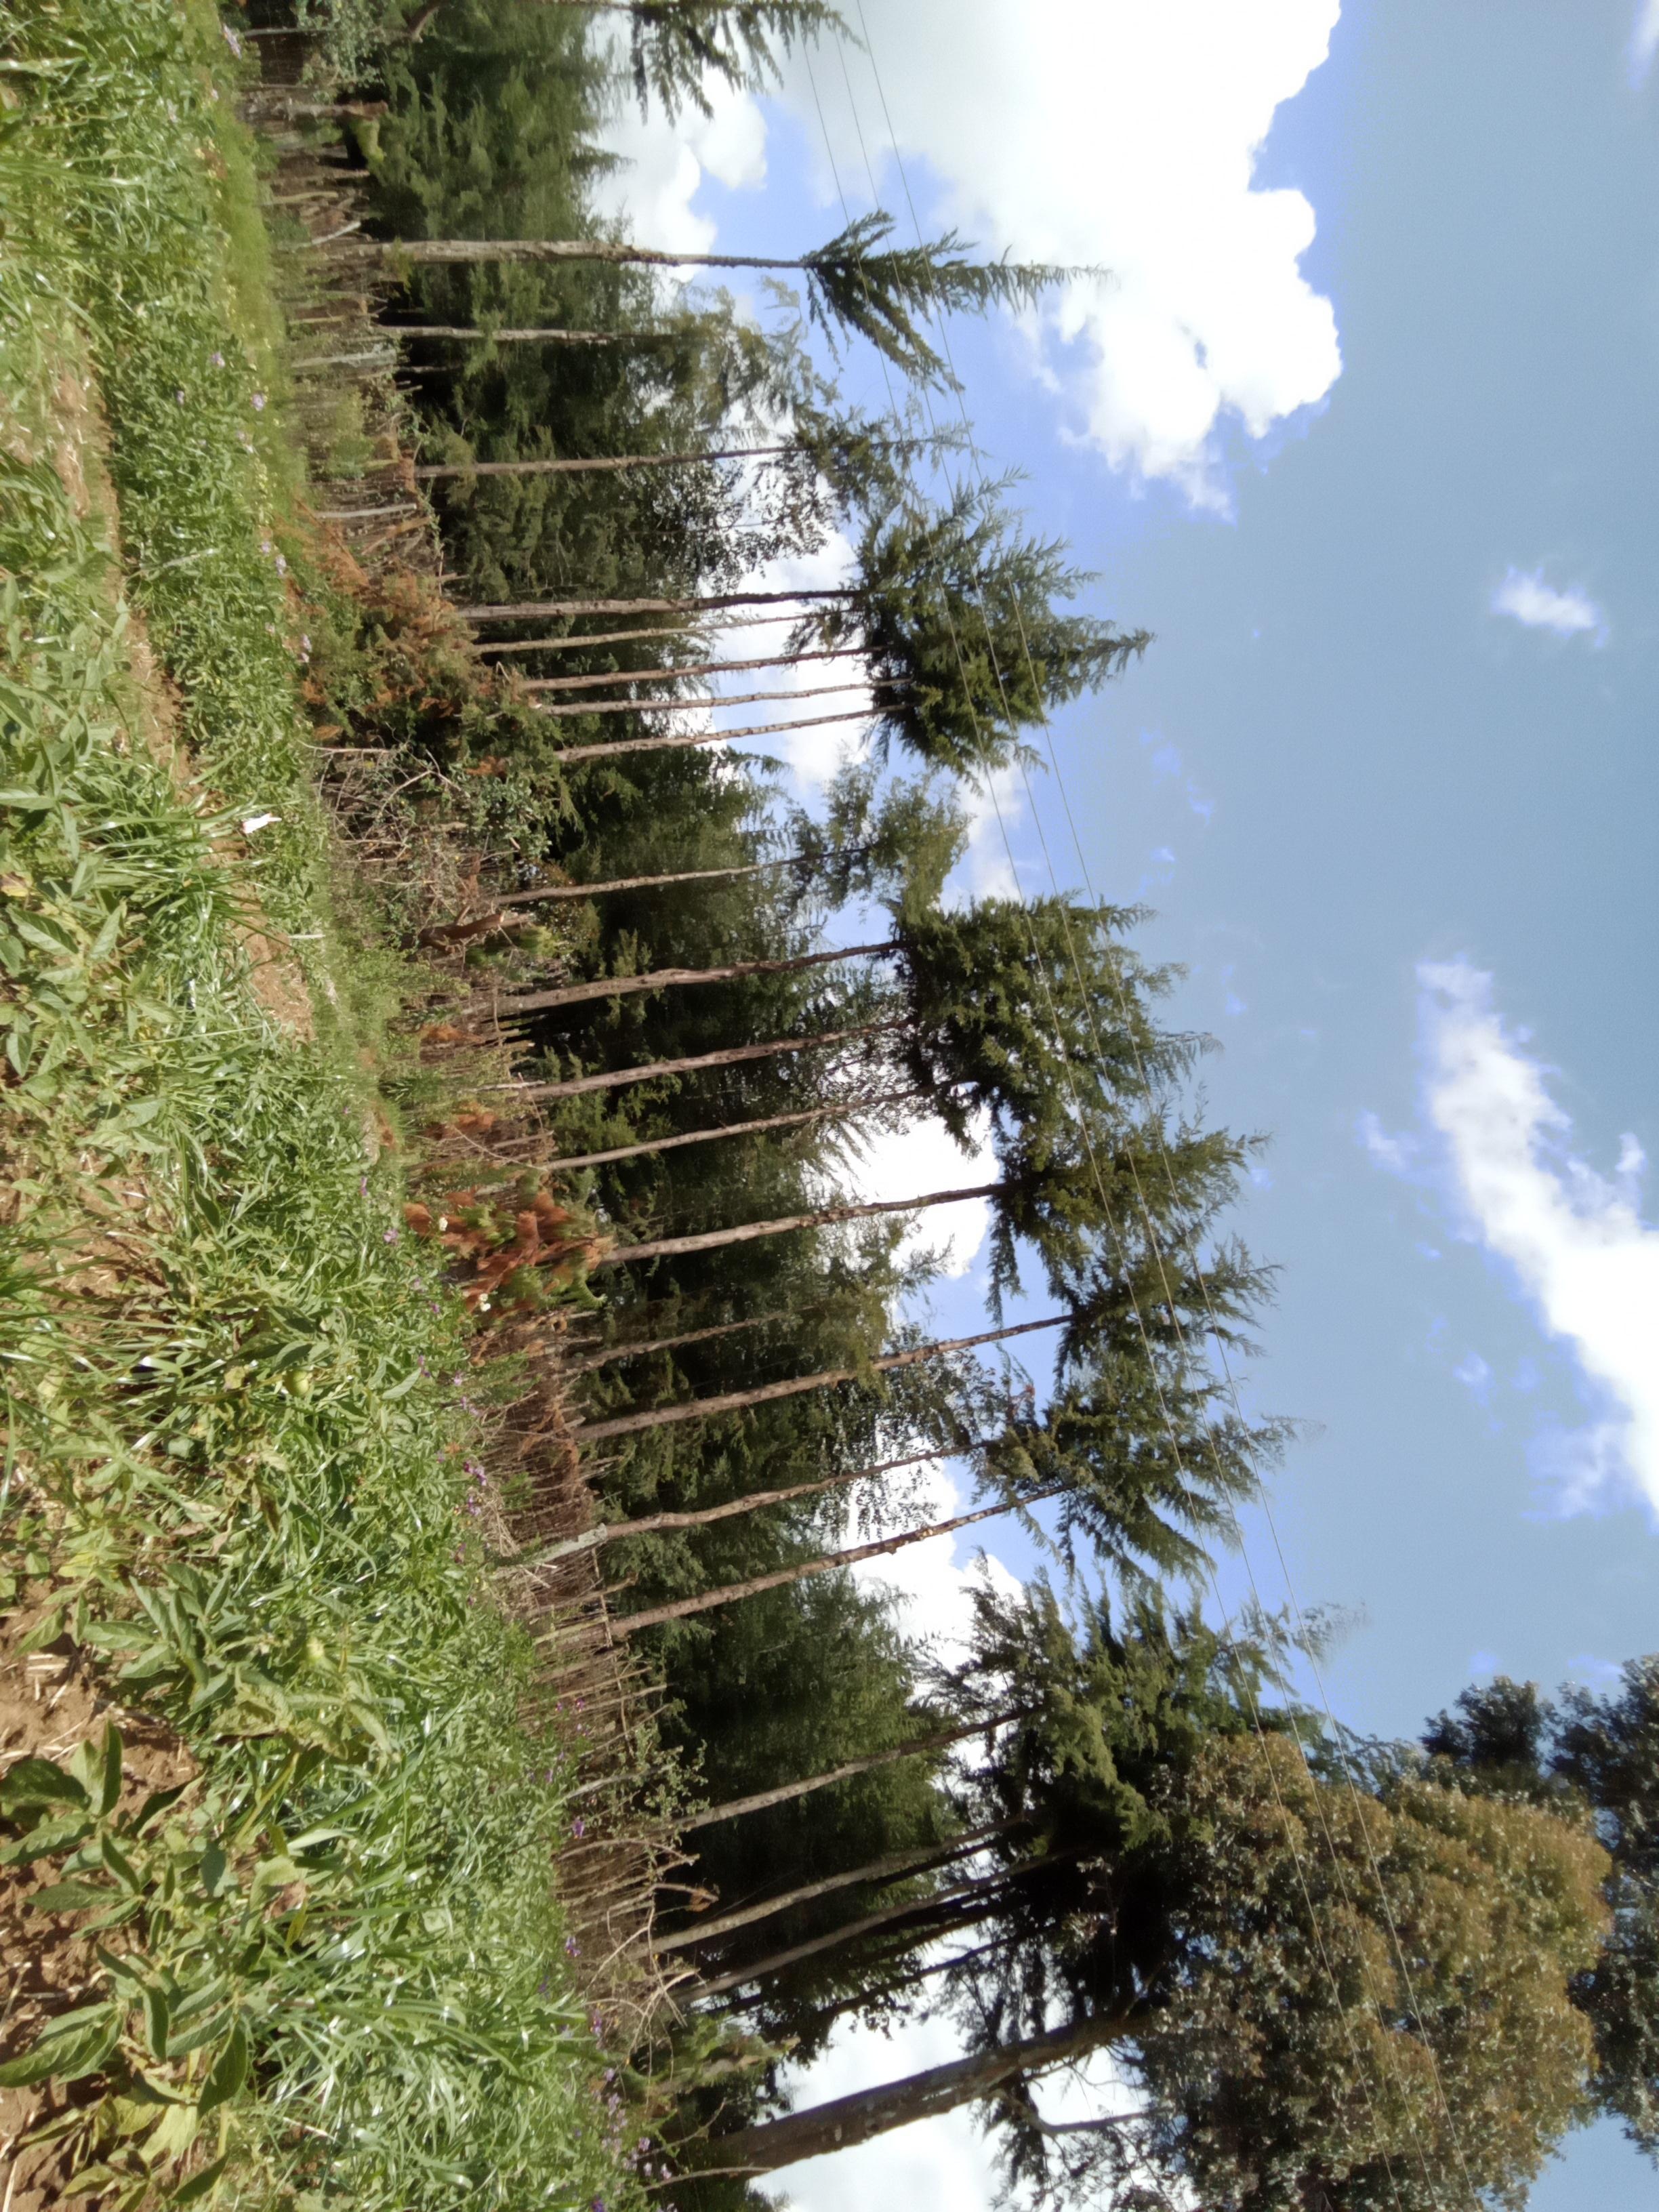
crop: potato
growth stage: vegetative
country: Kenya
